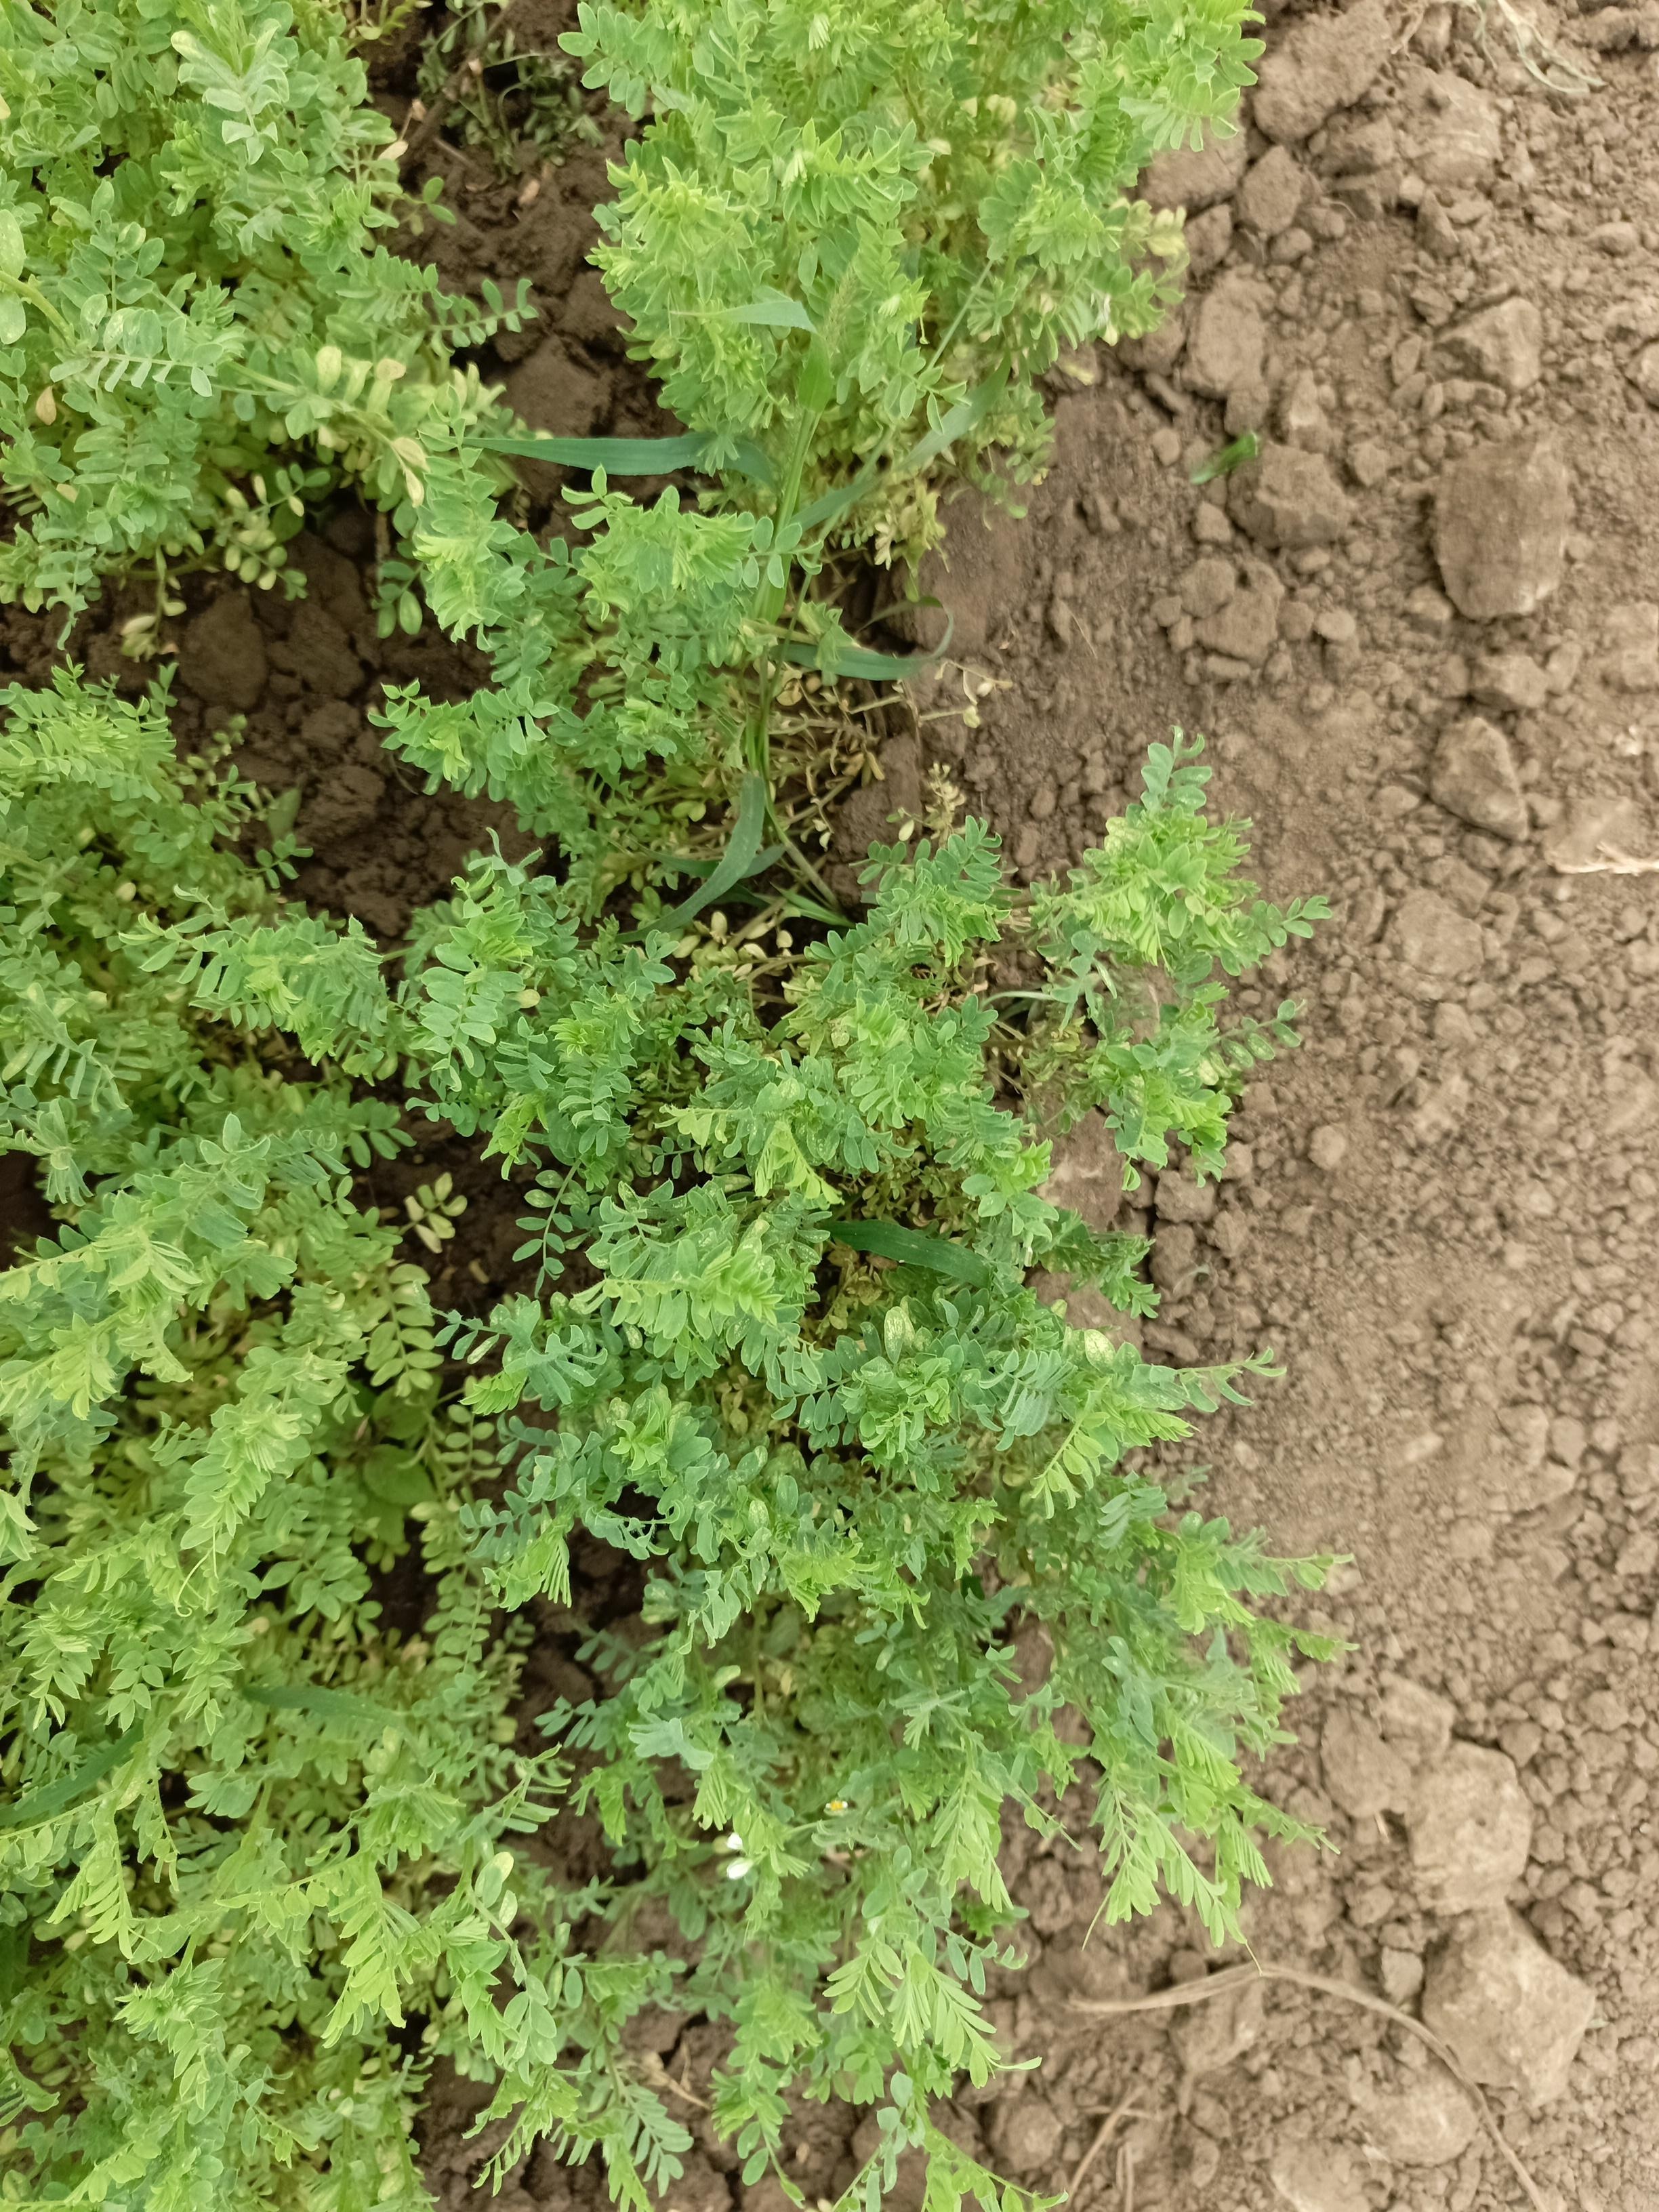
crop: lentil
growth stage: vegetative
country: Tanzania
